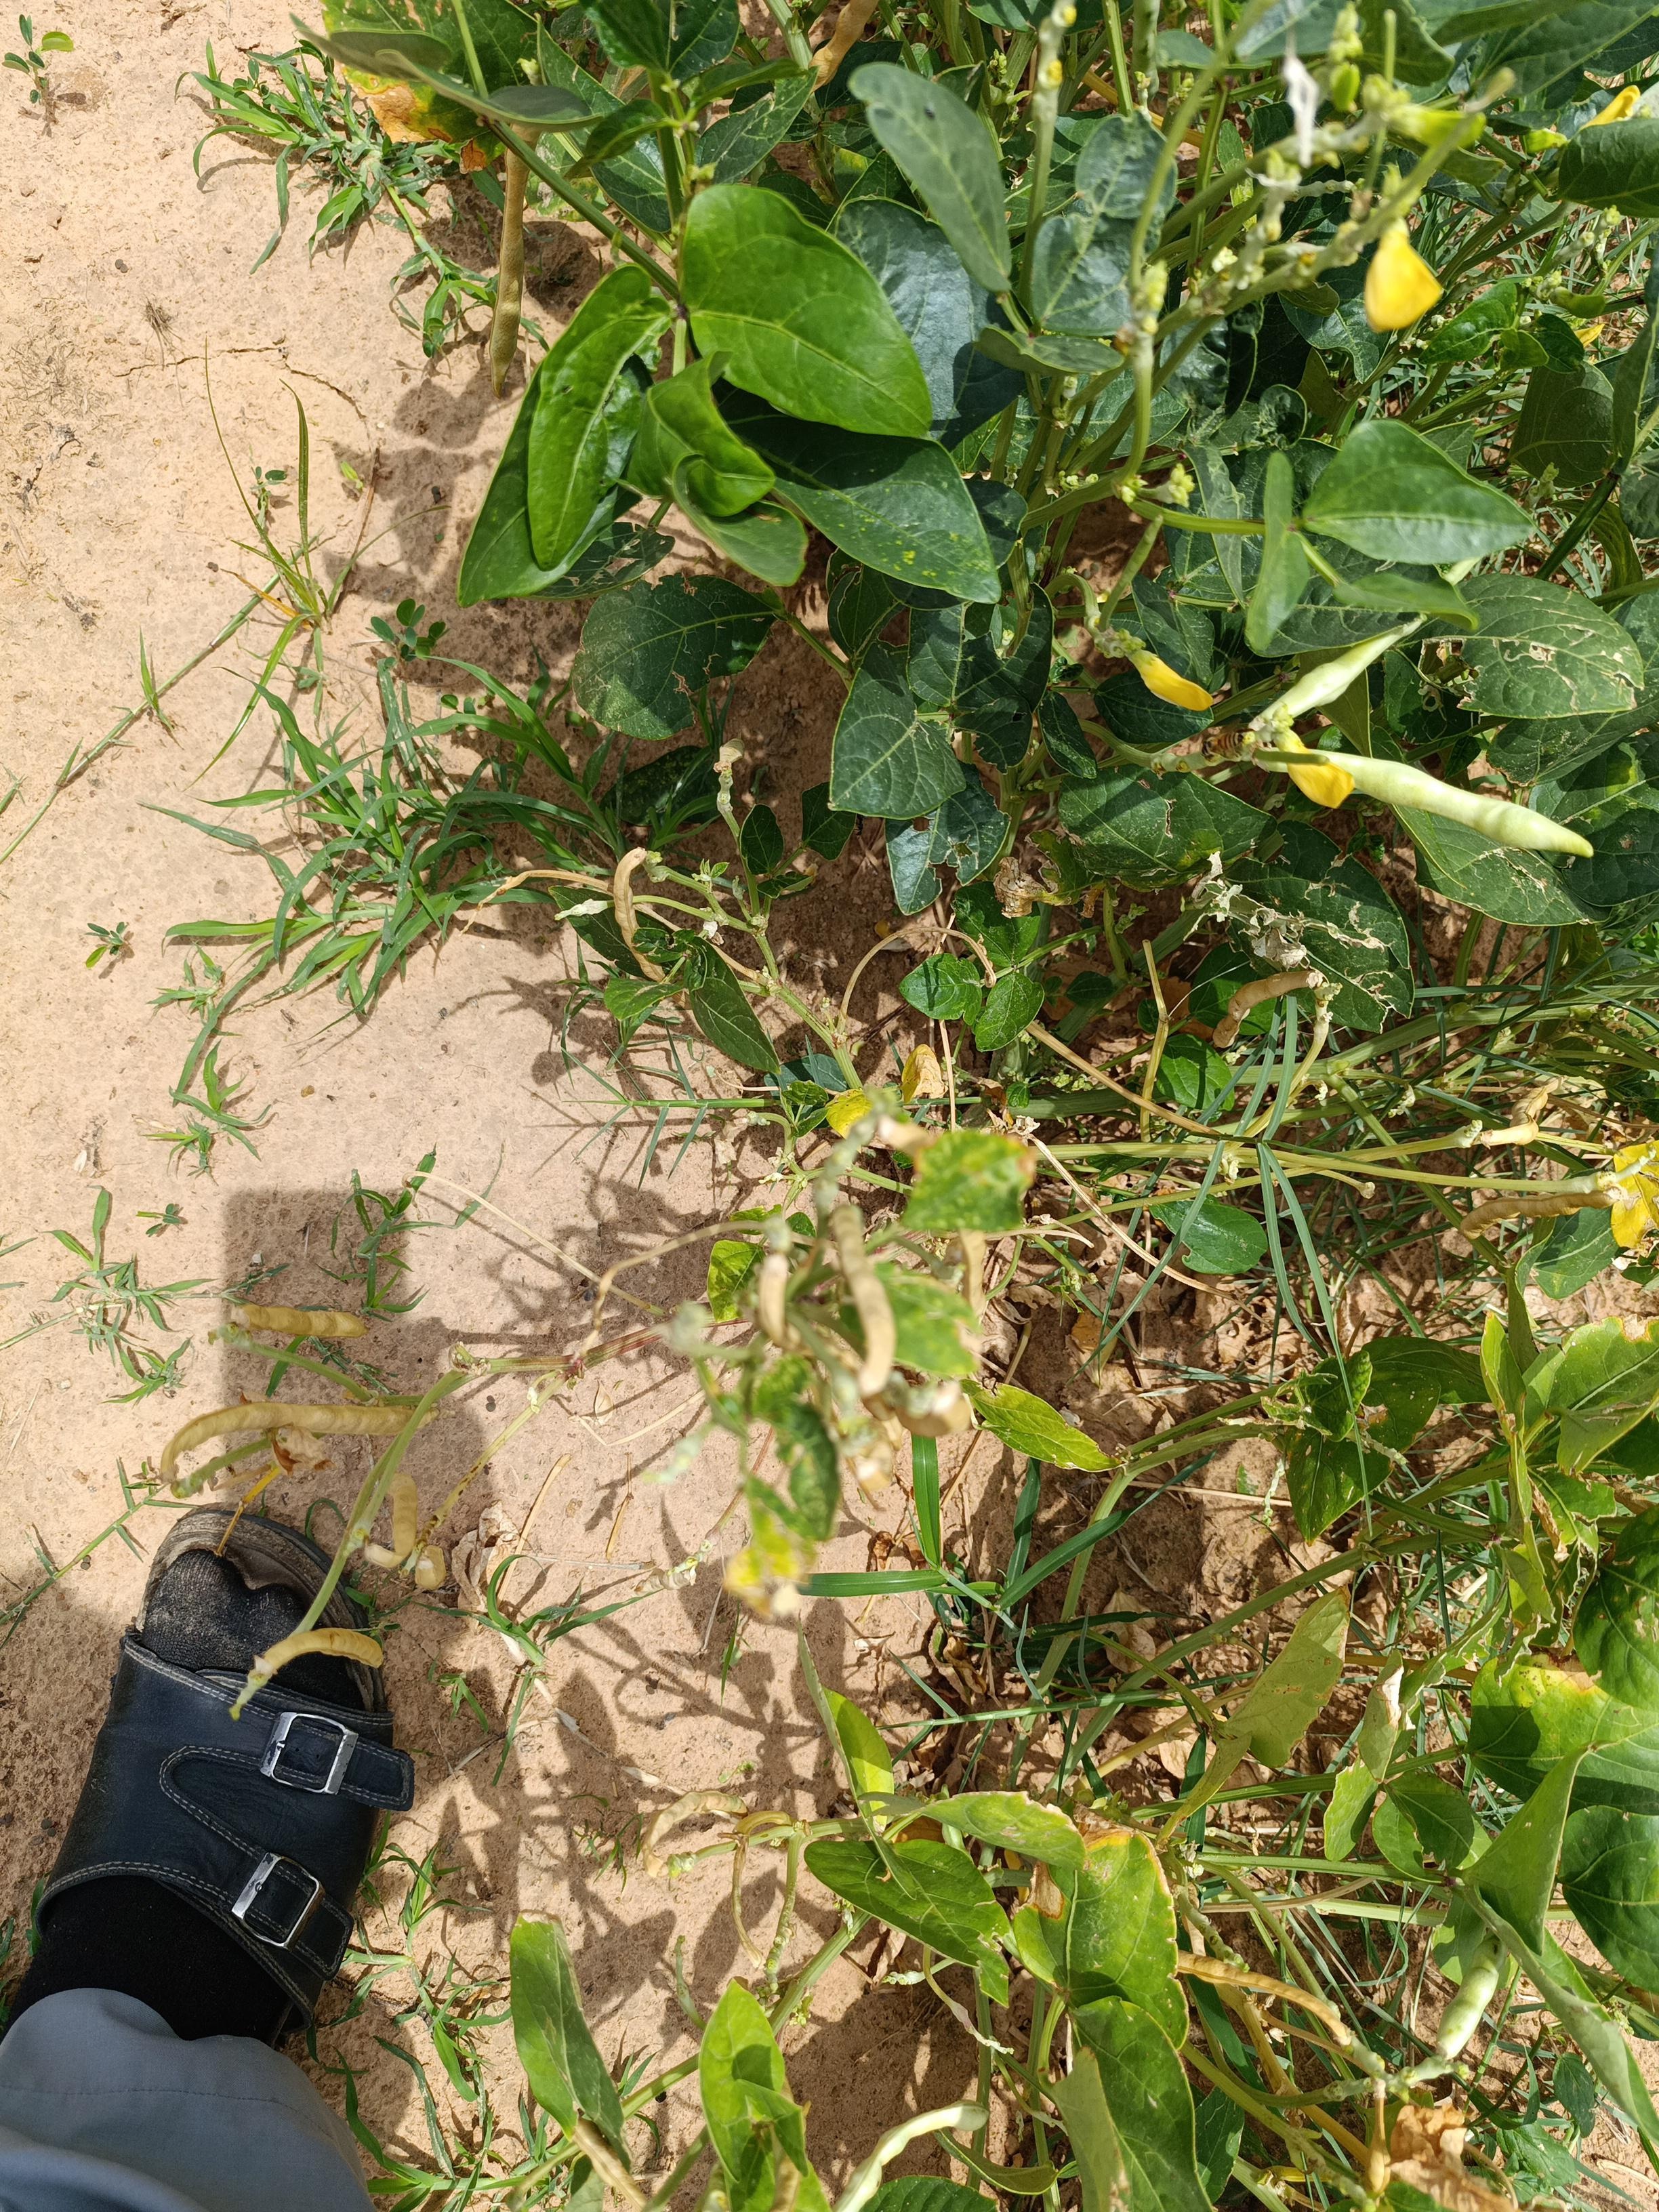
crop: cowpea
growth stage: harvest maturity
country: Nigeria
